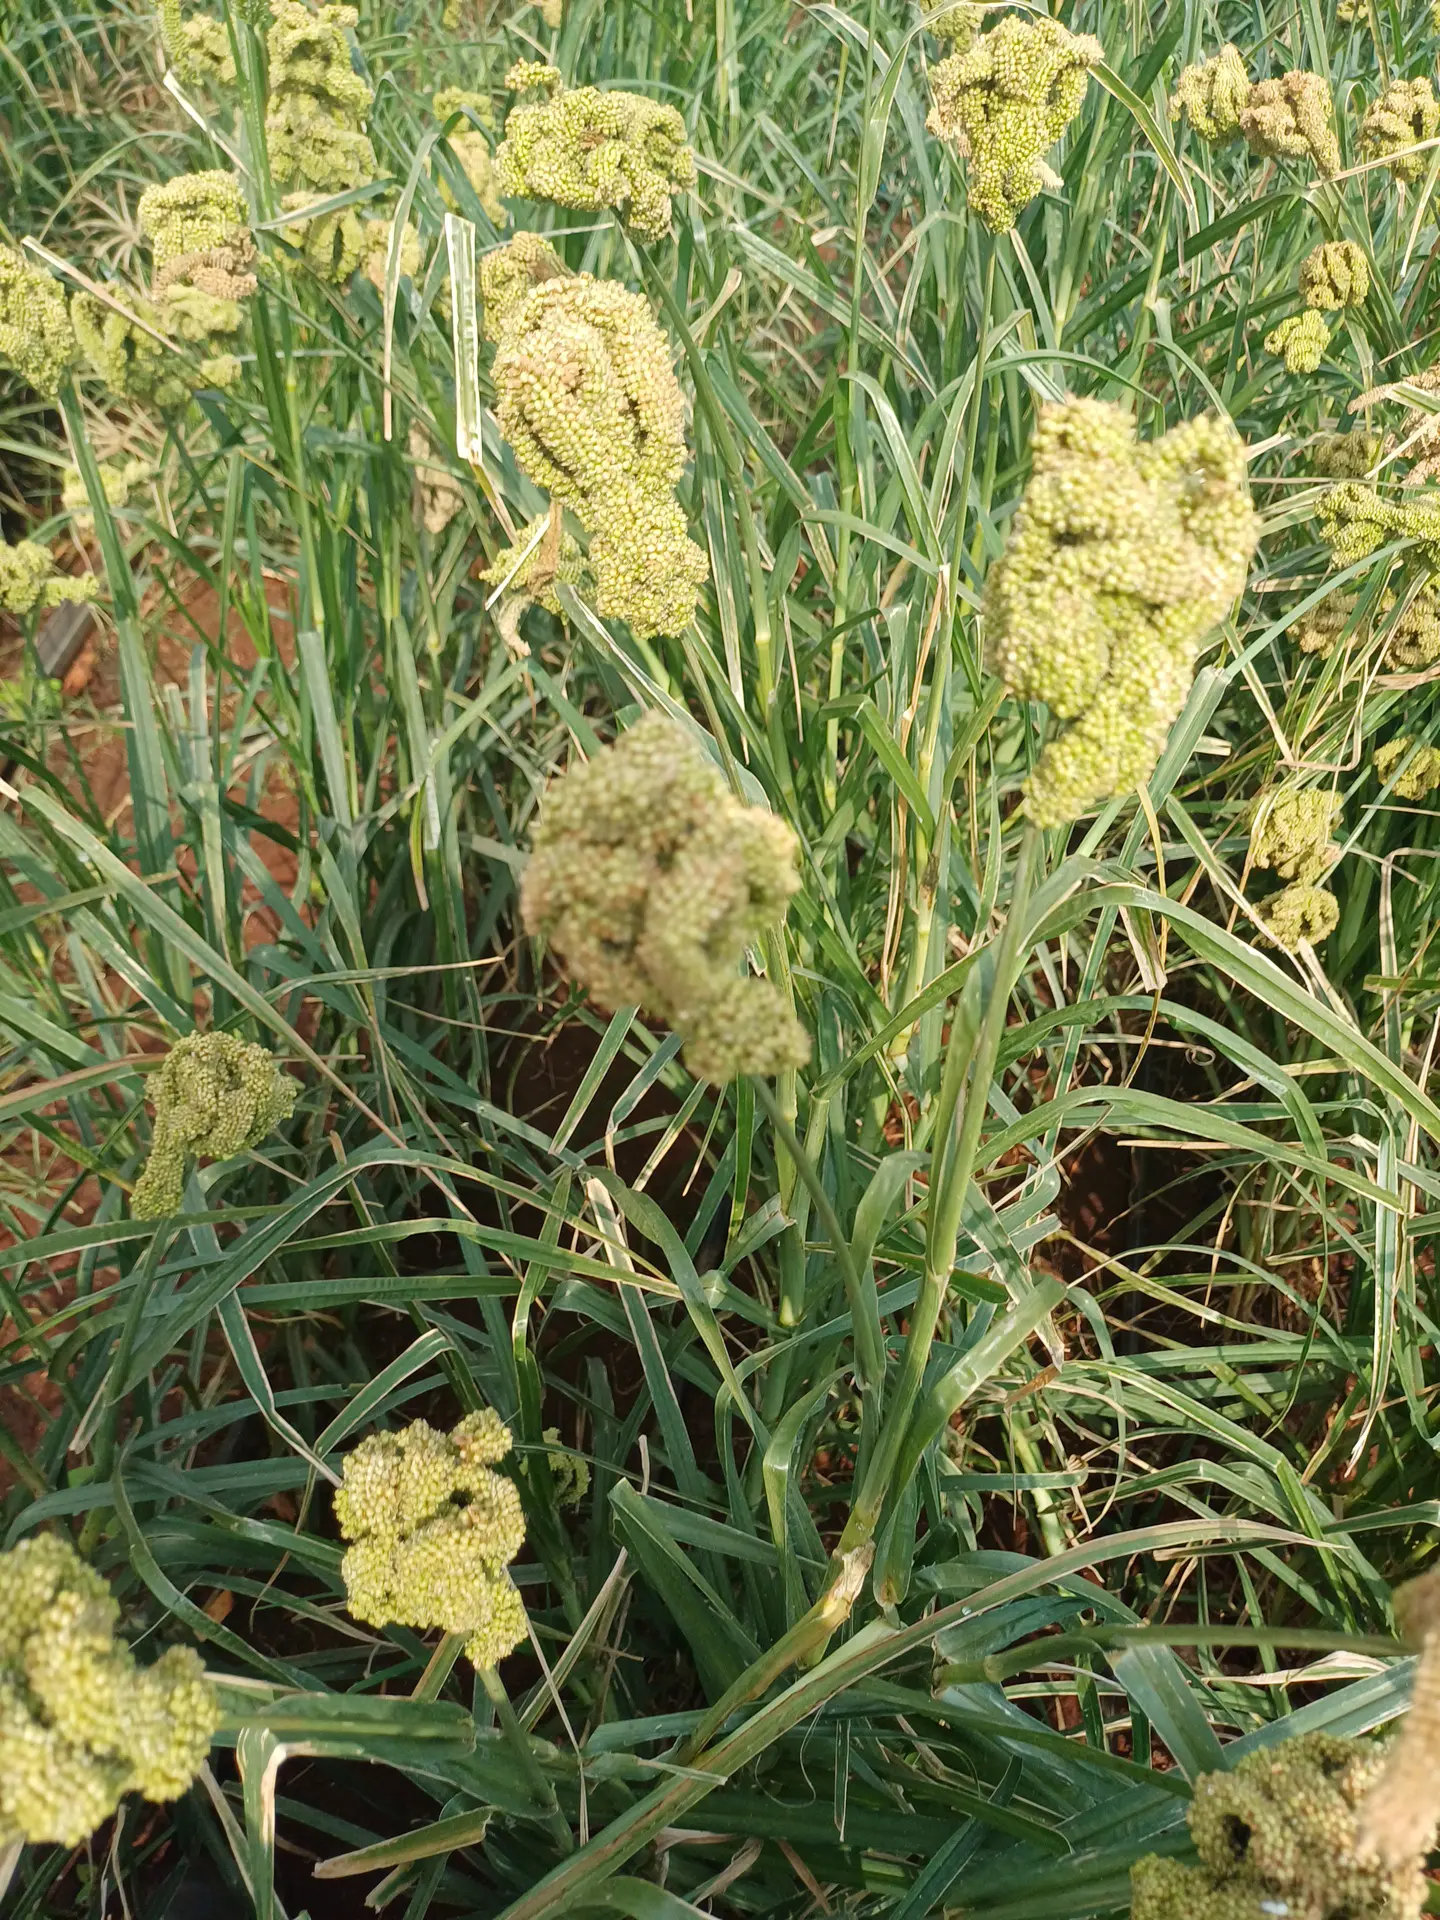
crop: finger millet
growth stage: filling grain
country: Kenya
